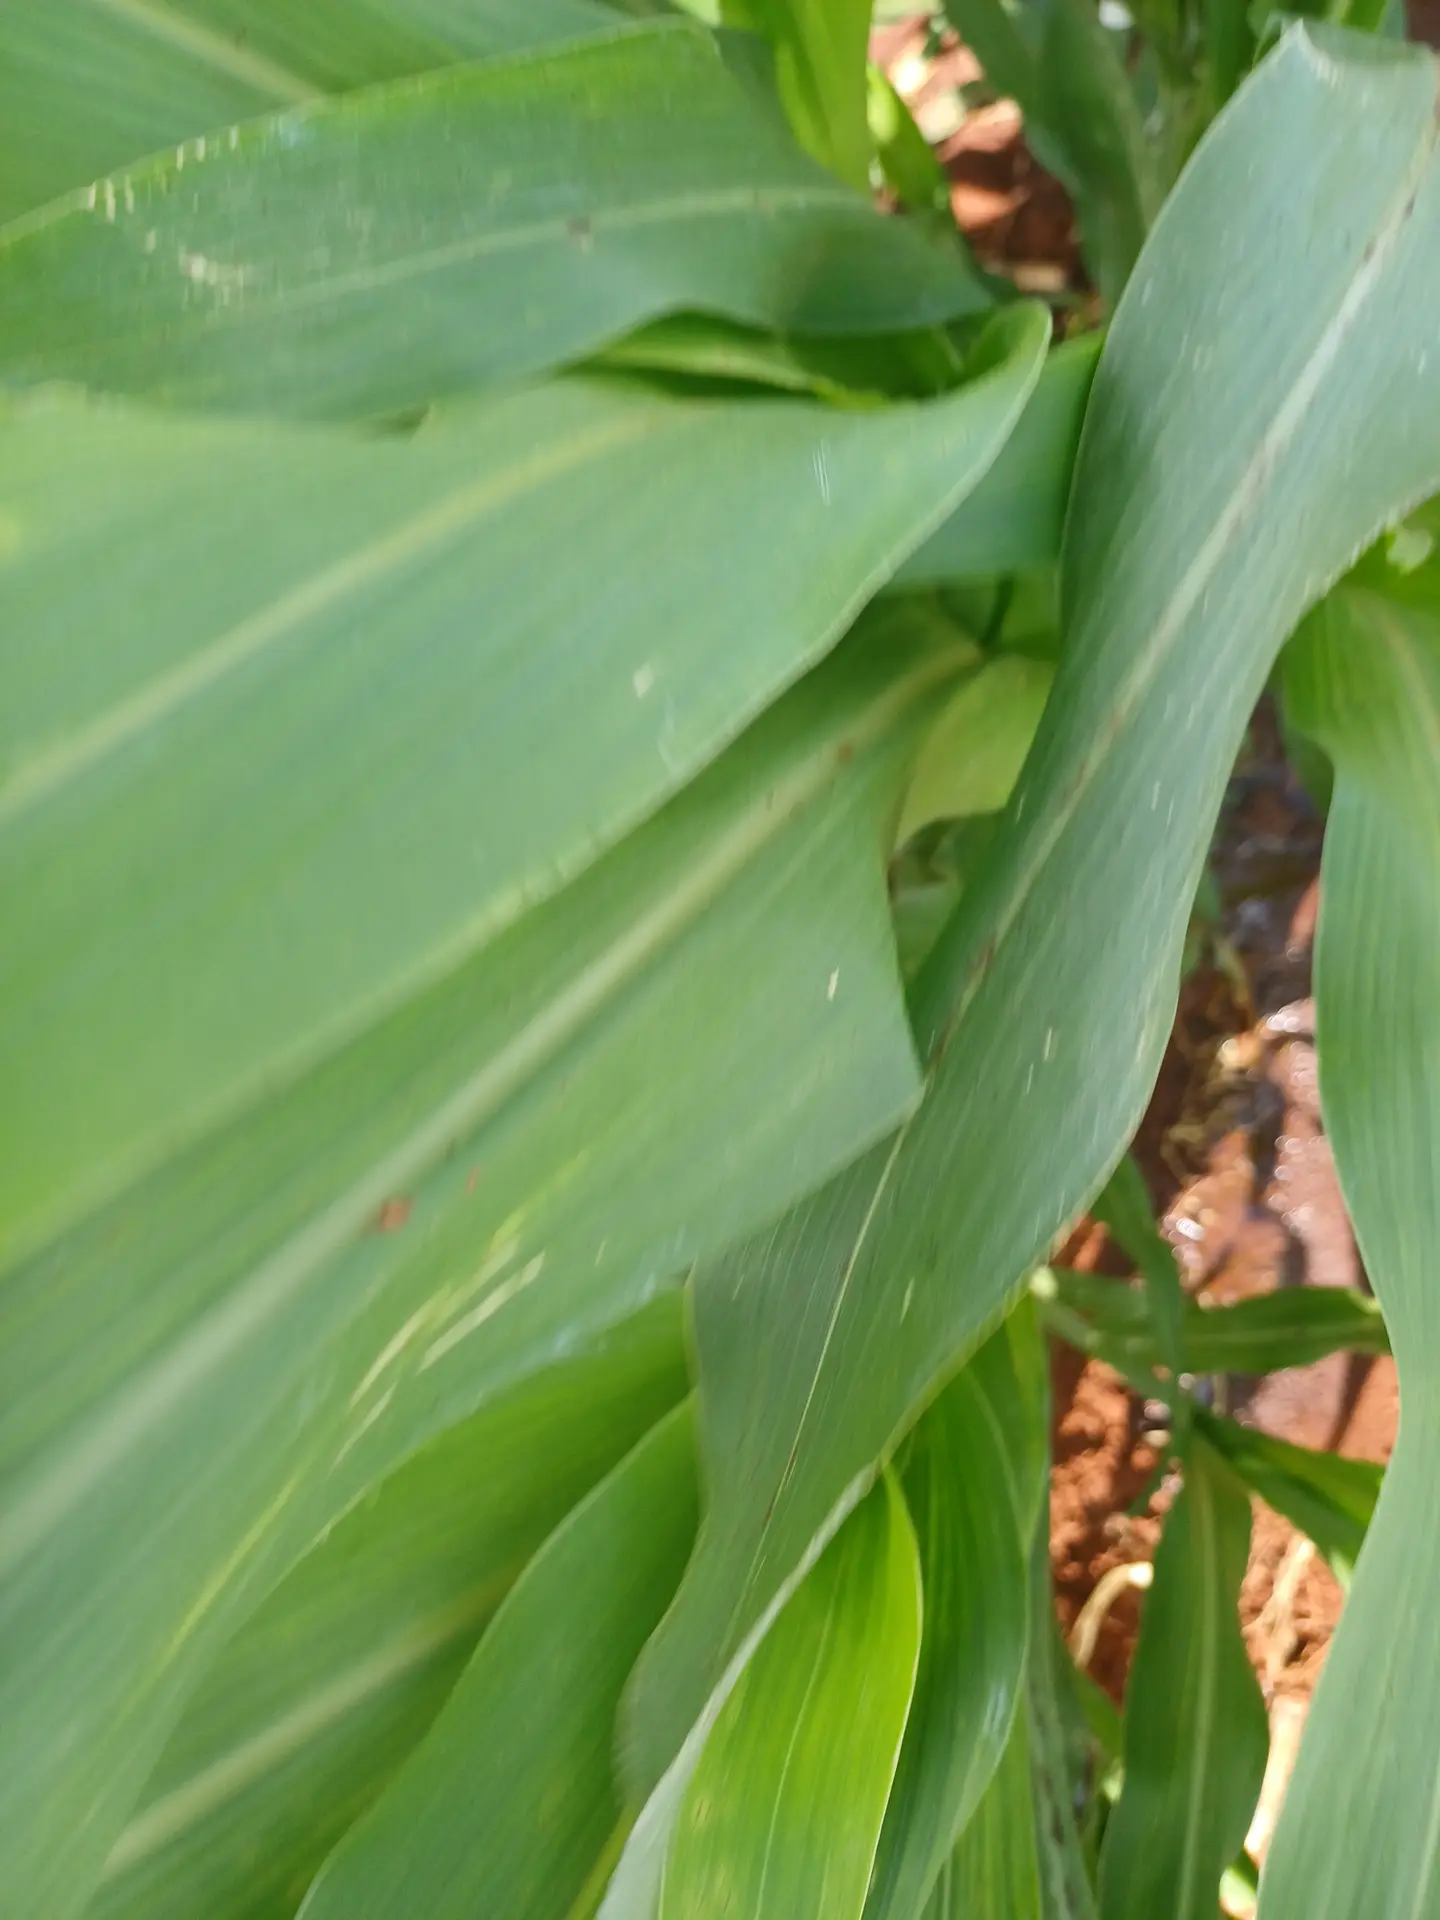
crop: sorghum
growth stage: vegetative
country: Kenya
